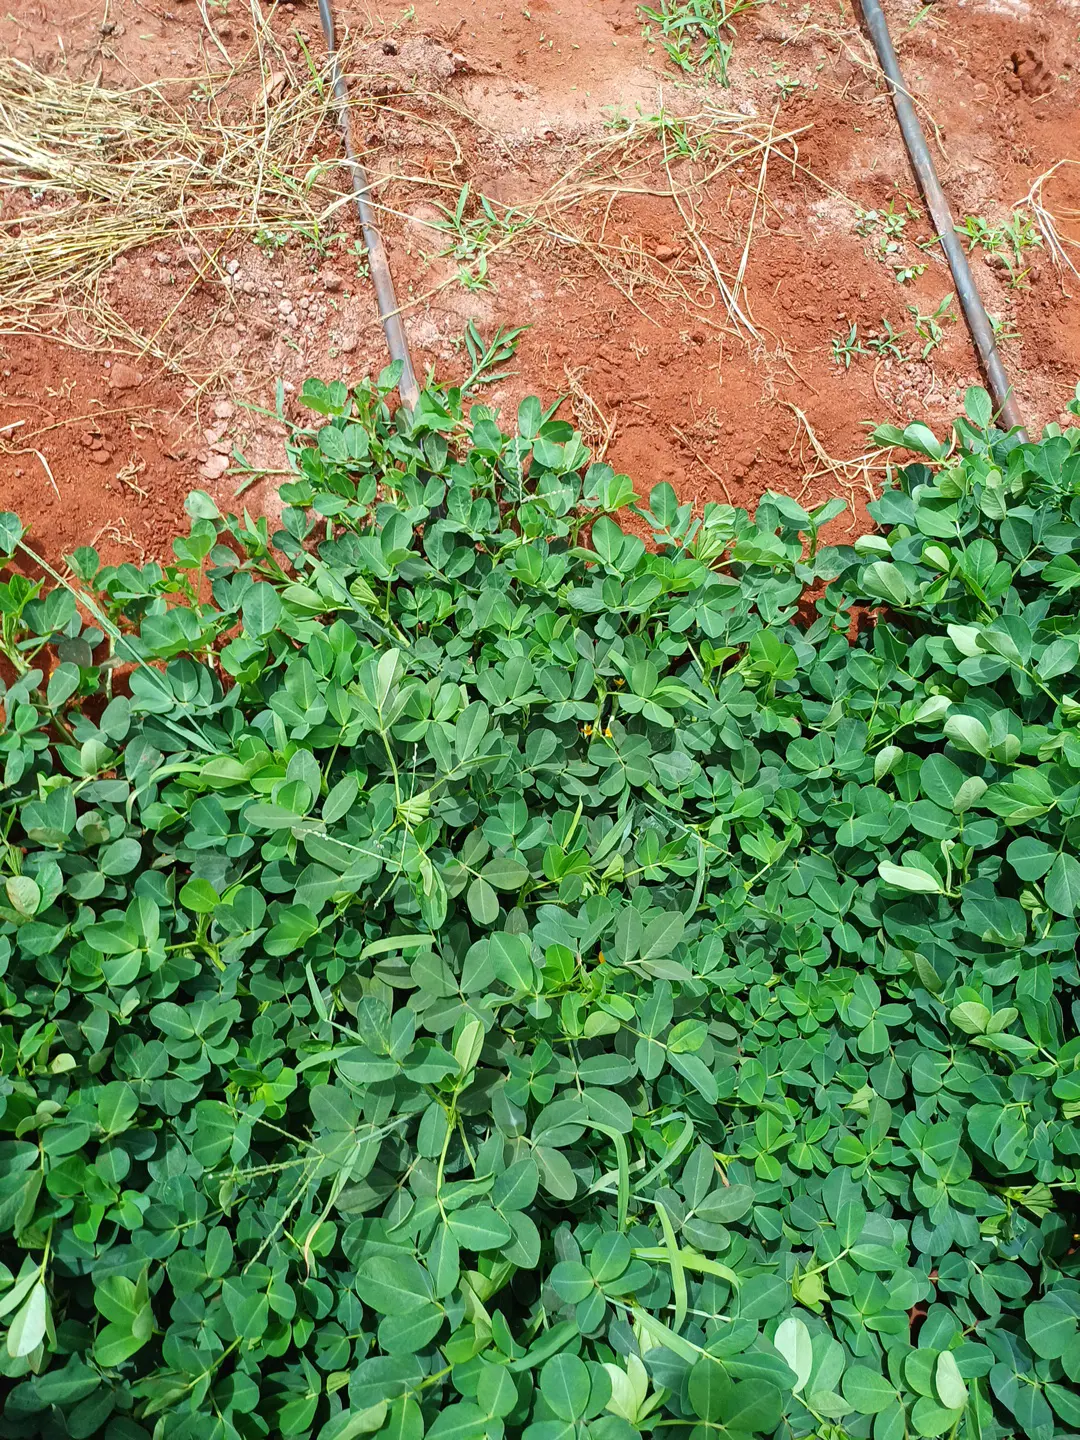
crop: groundnut
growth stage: flowering
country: Kenya
